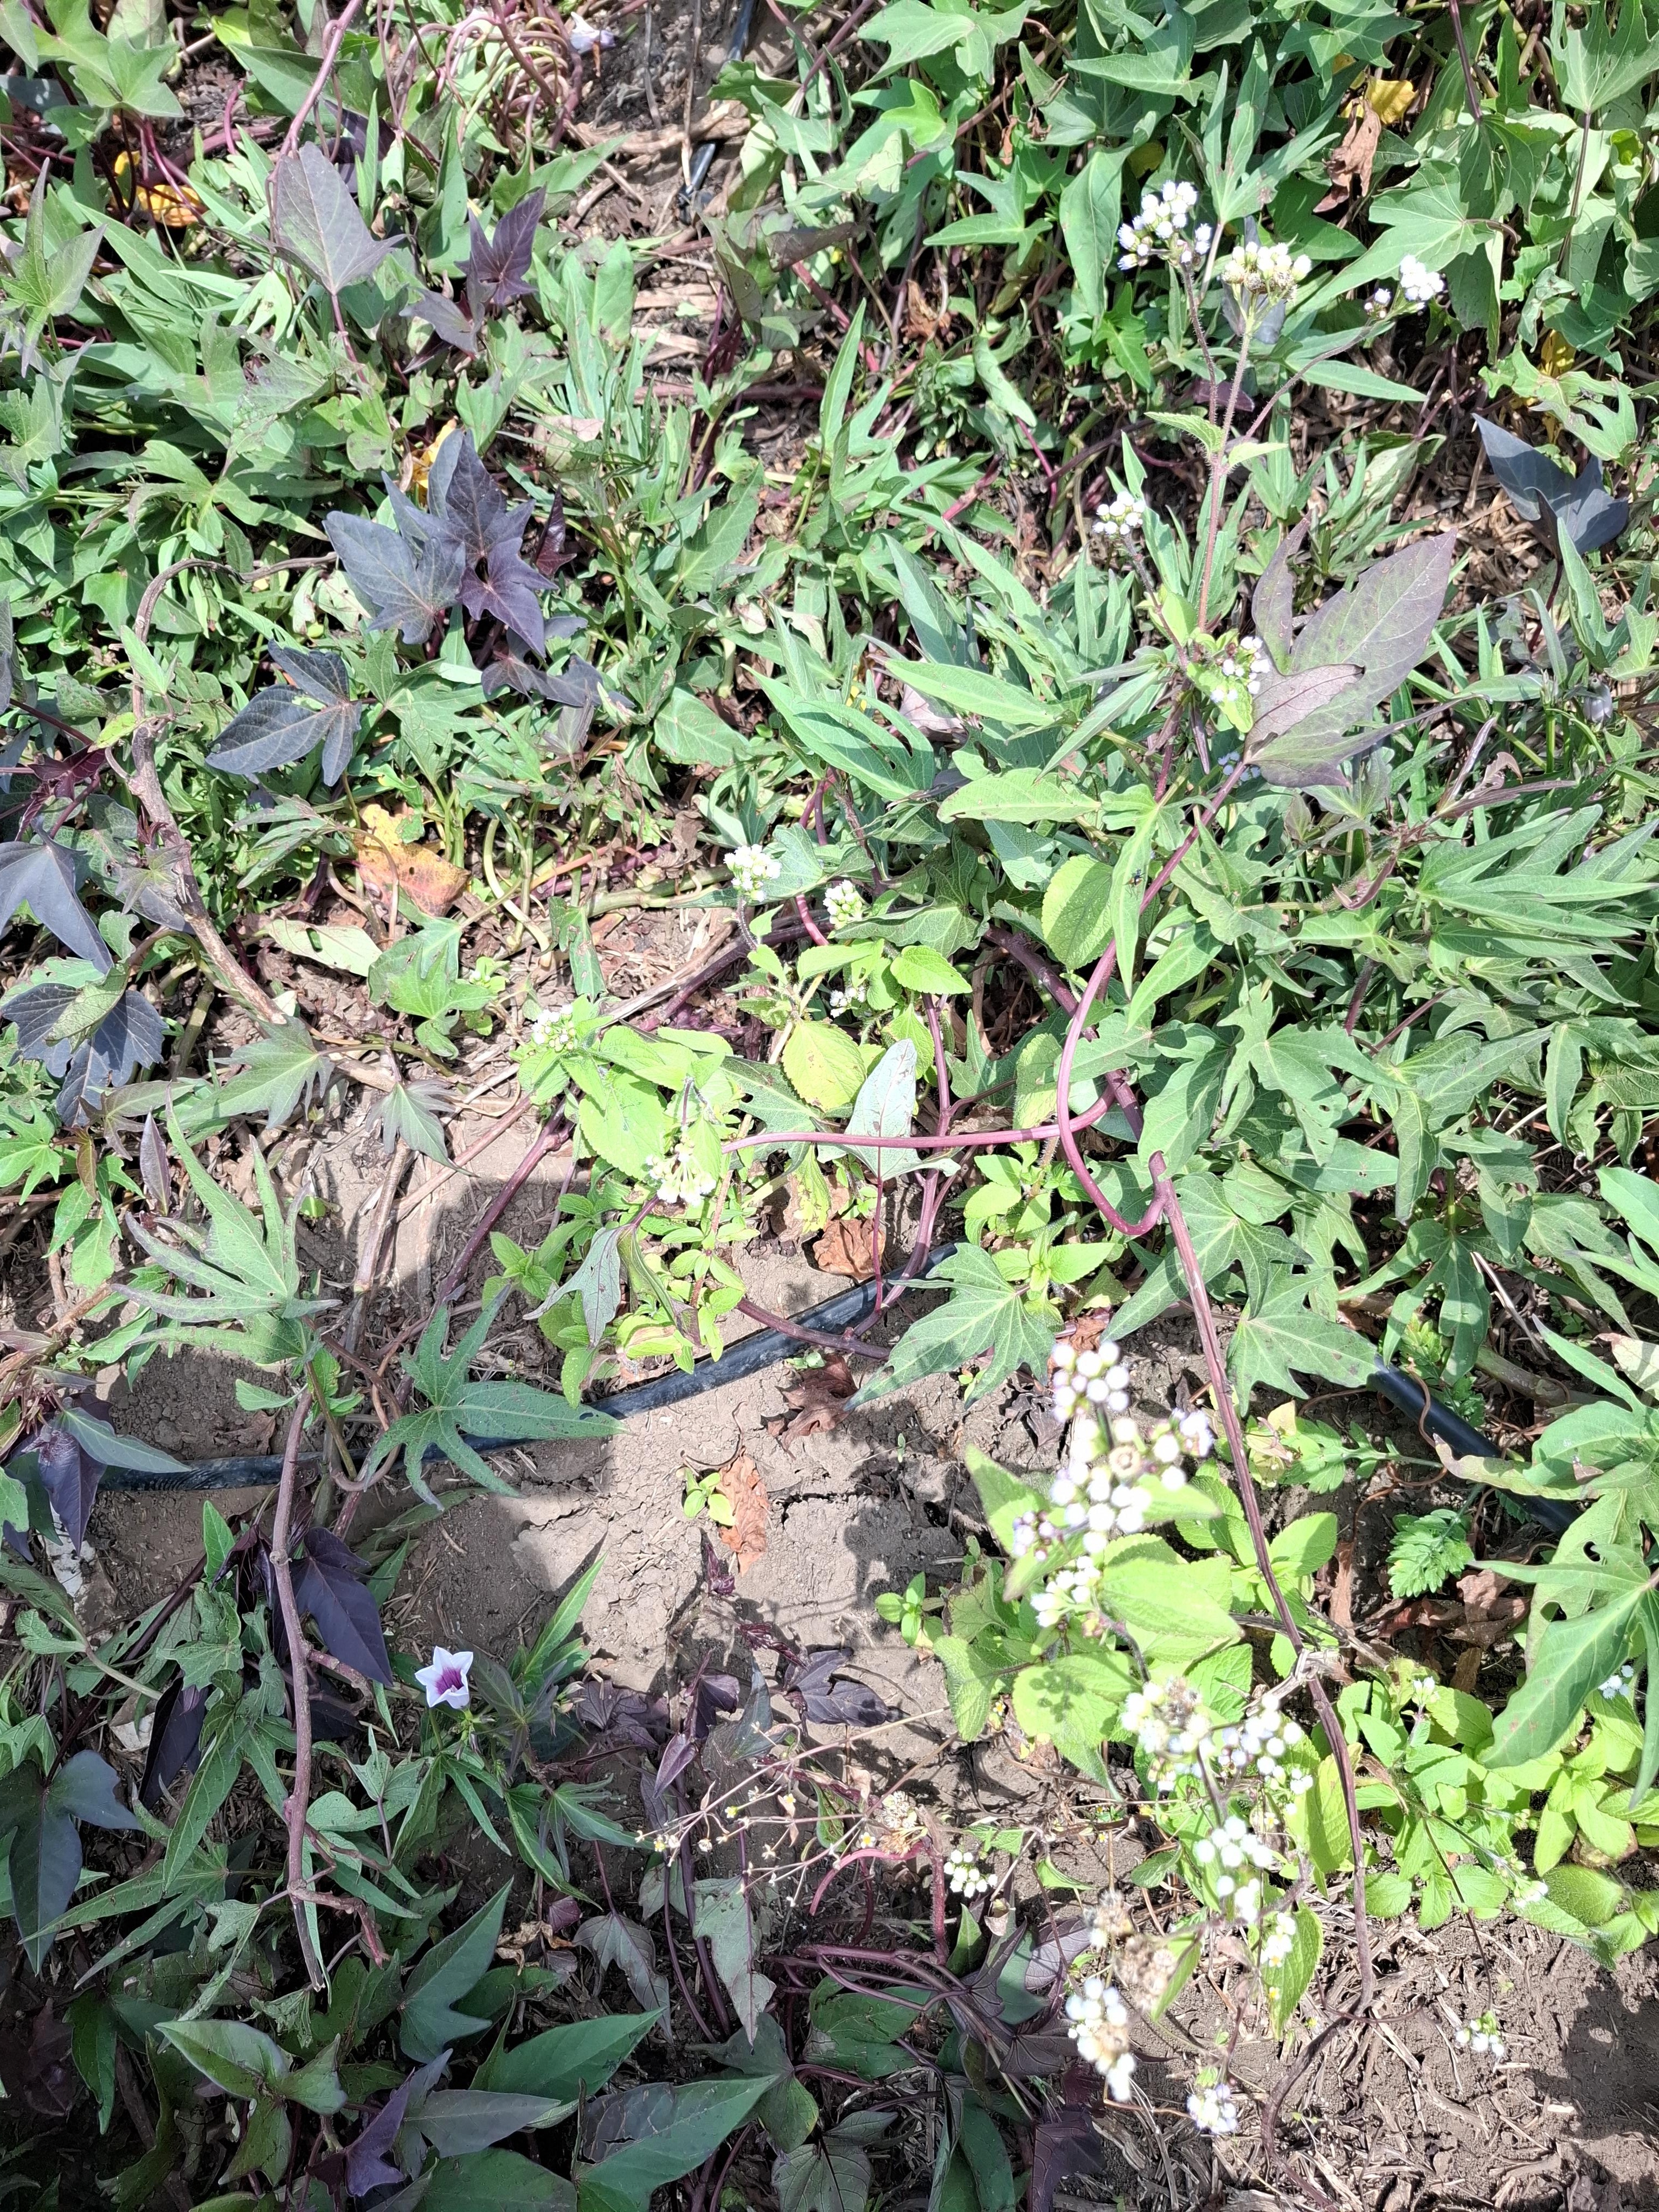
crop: sweet potato
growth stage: flowering
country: Tanzania
